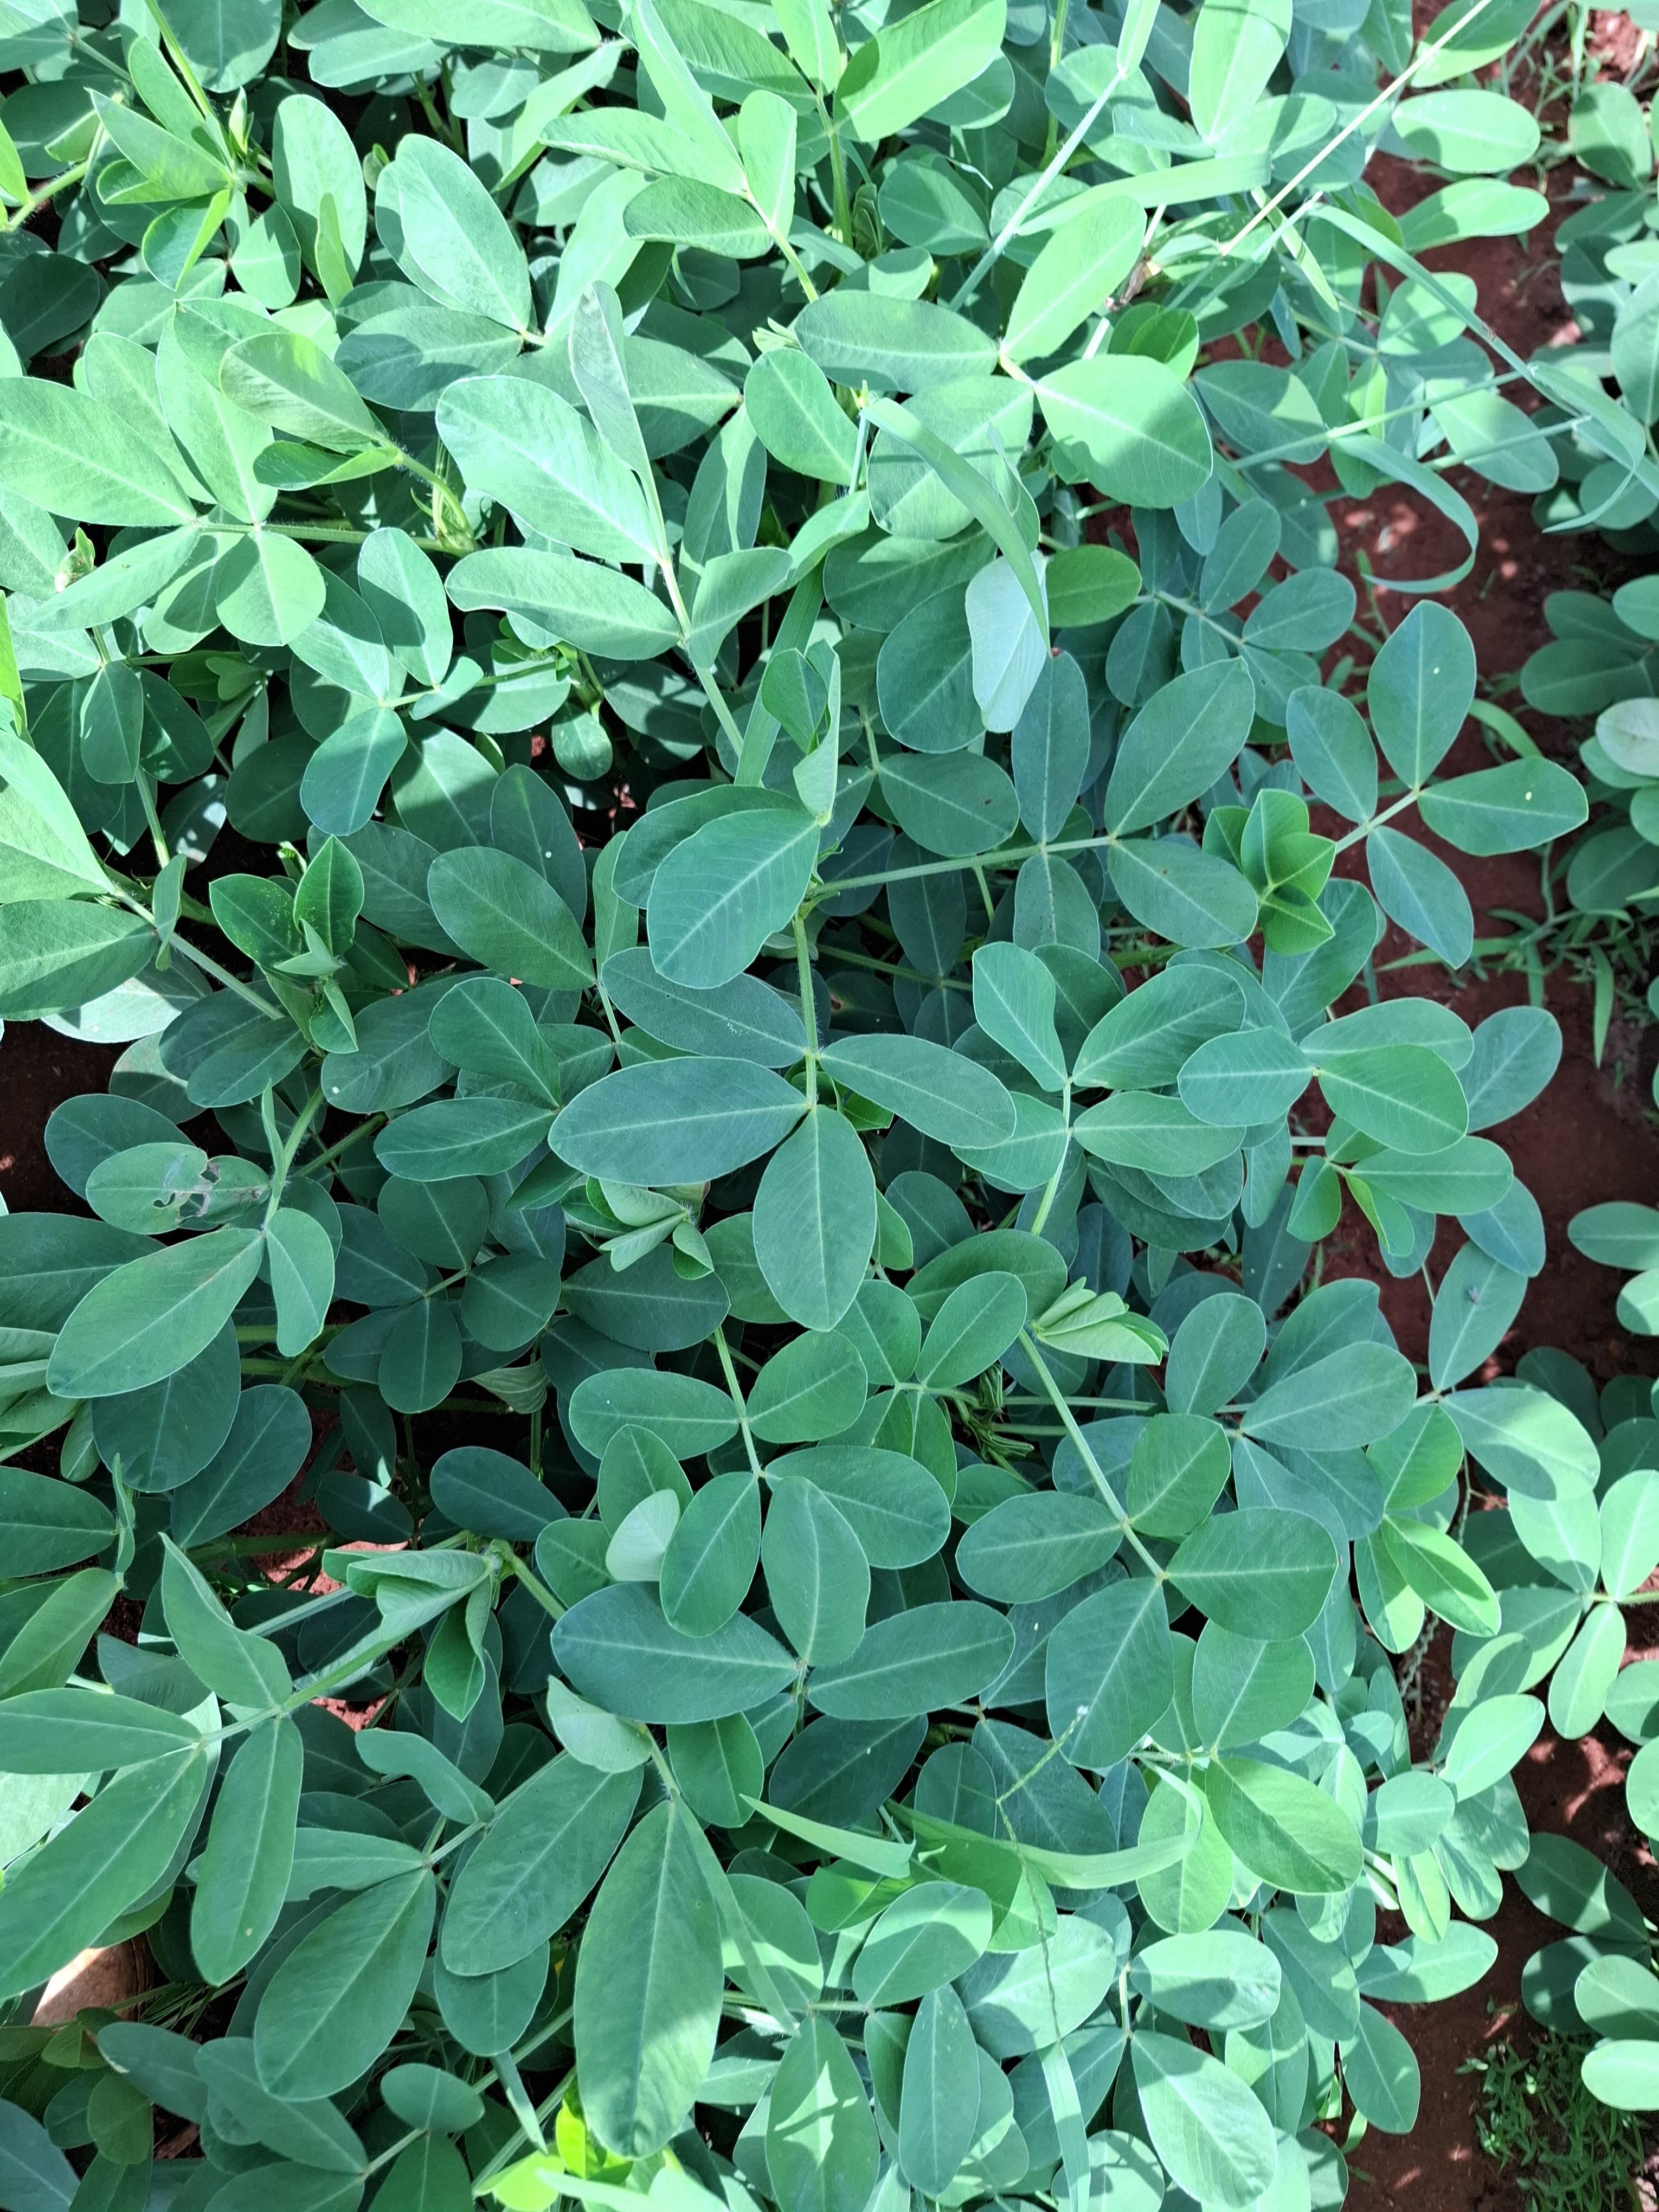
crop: groundnut
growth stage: flowering
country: Kenya
